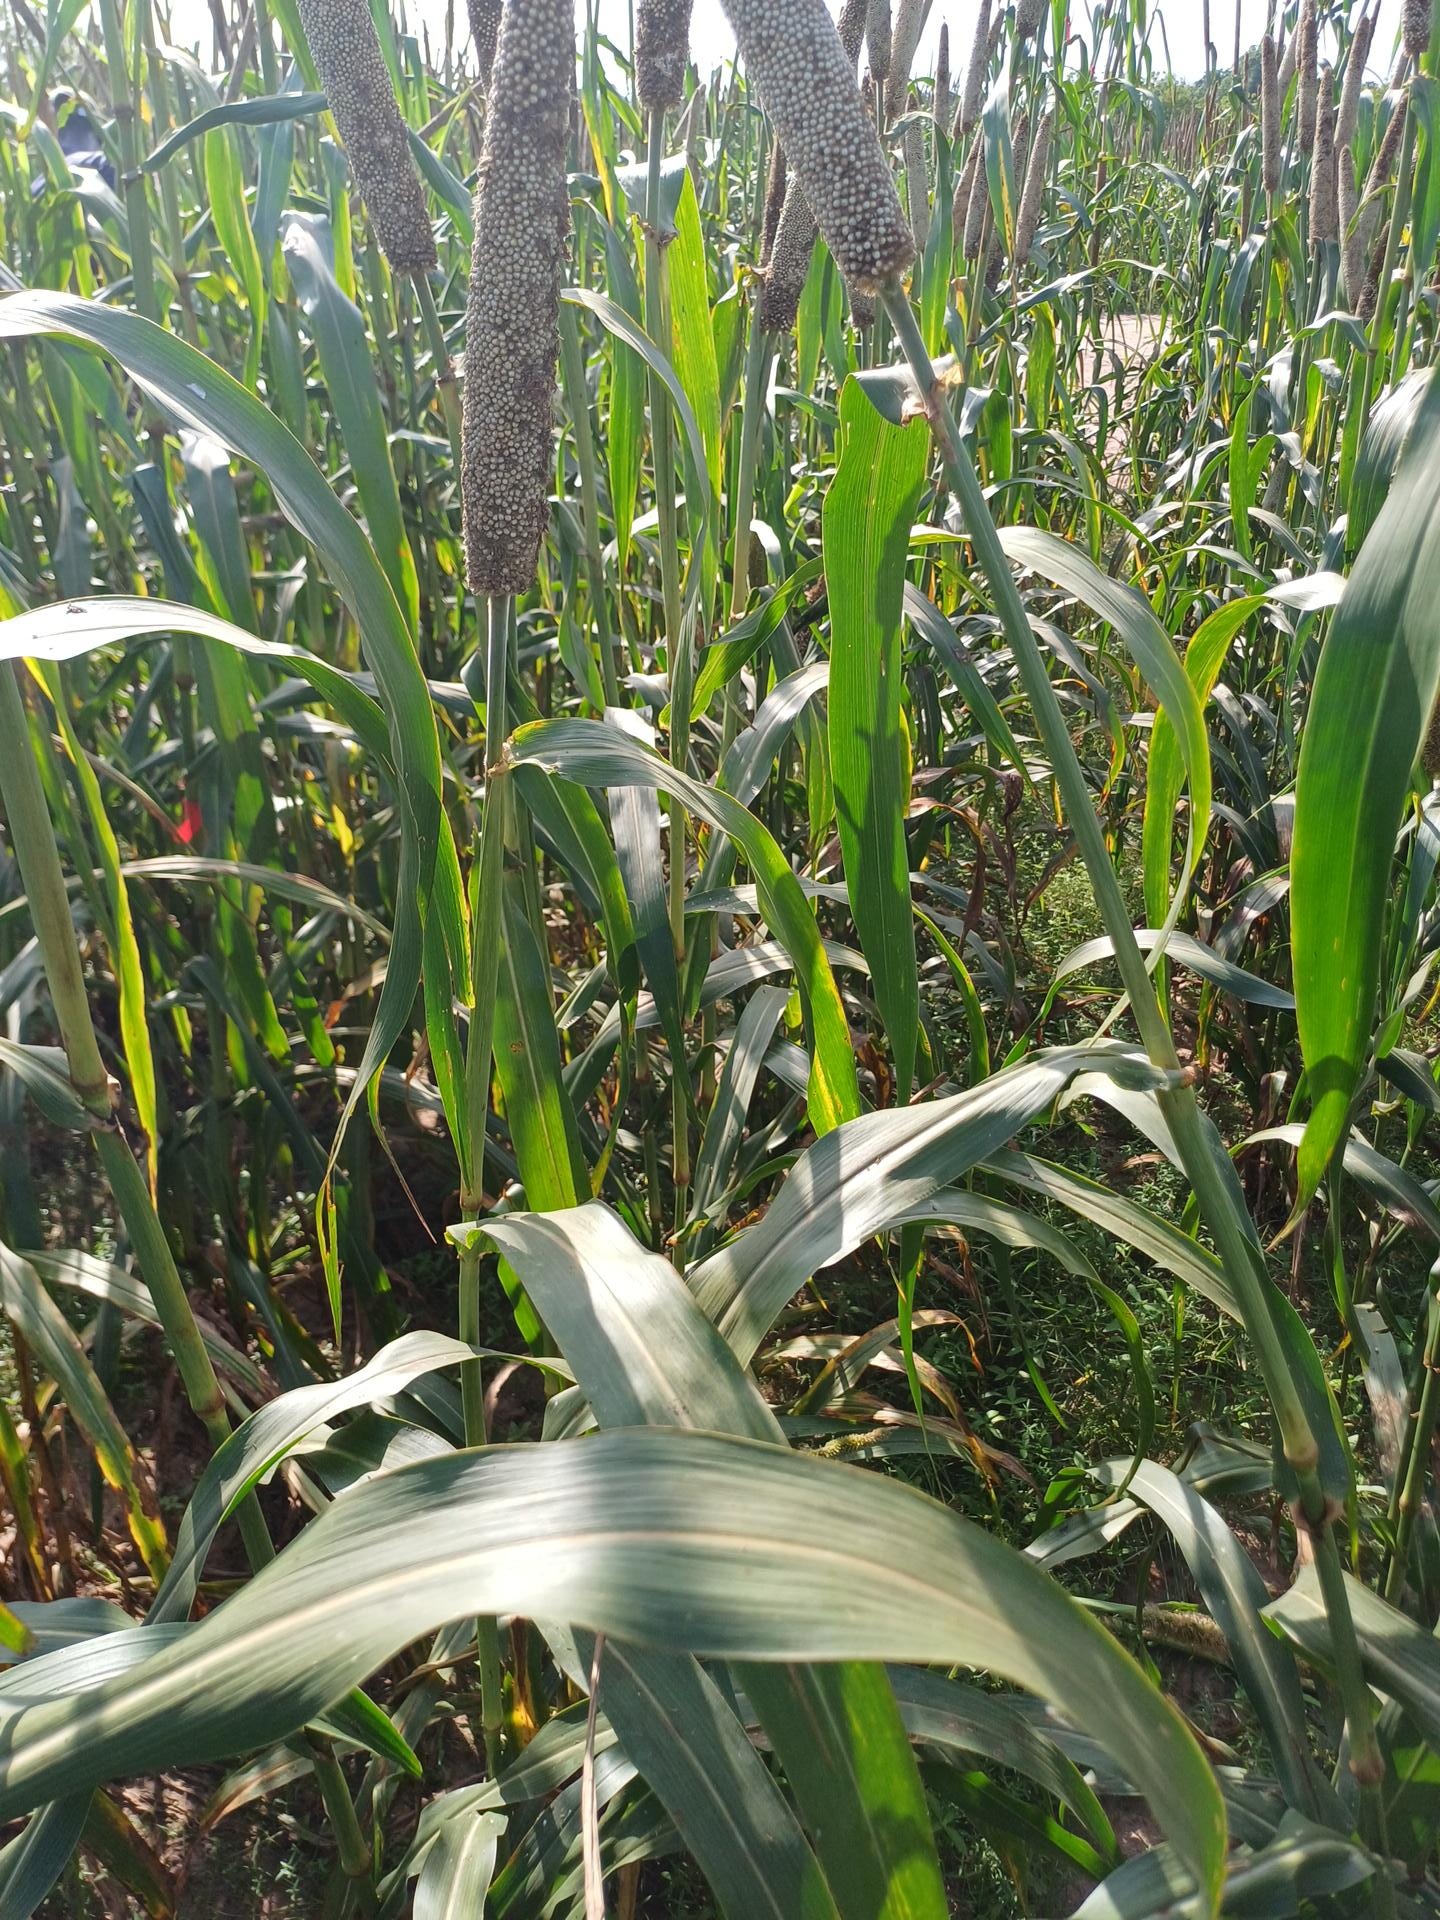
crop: pearl millet
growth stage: filling grain
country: Senegal
